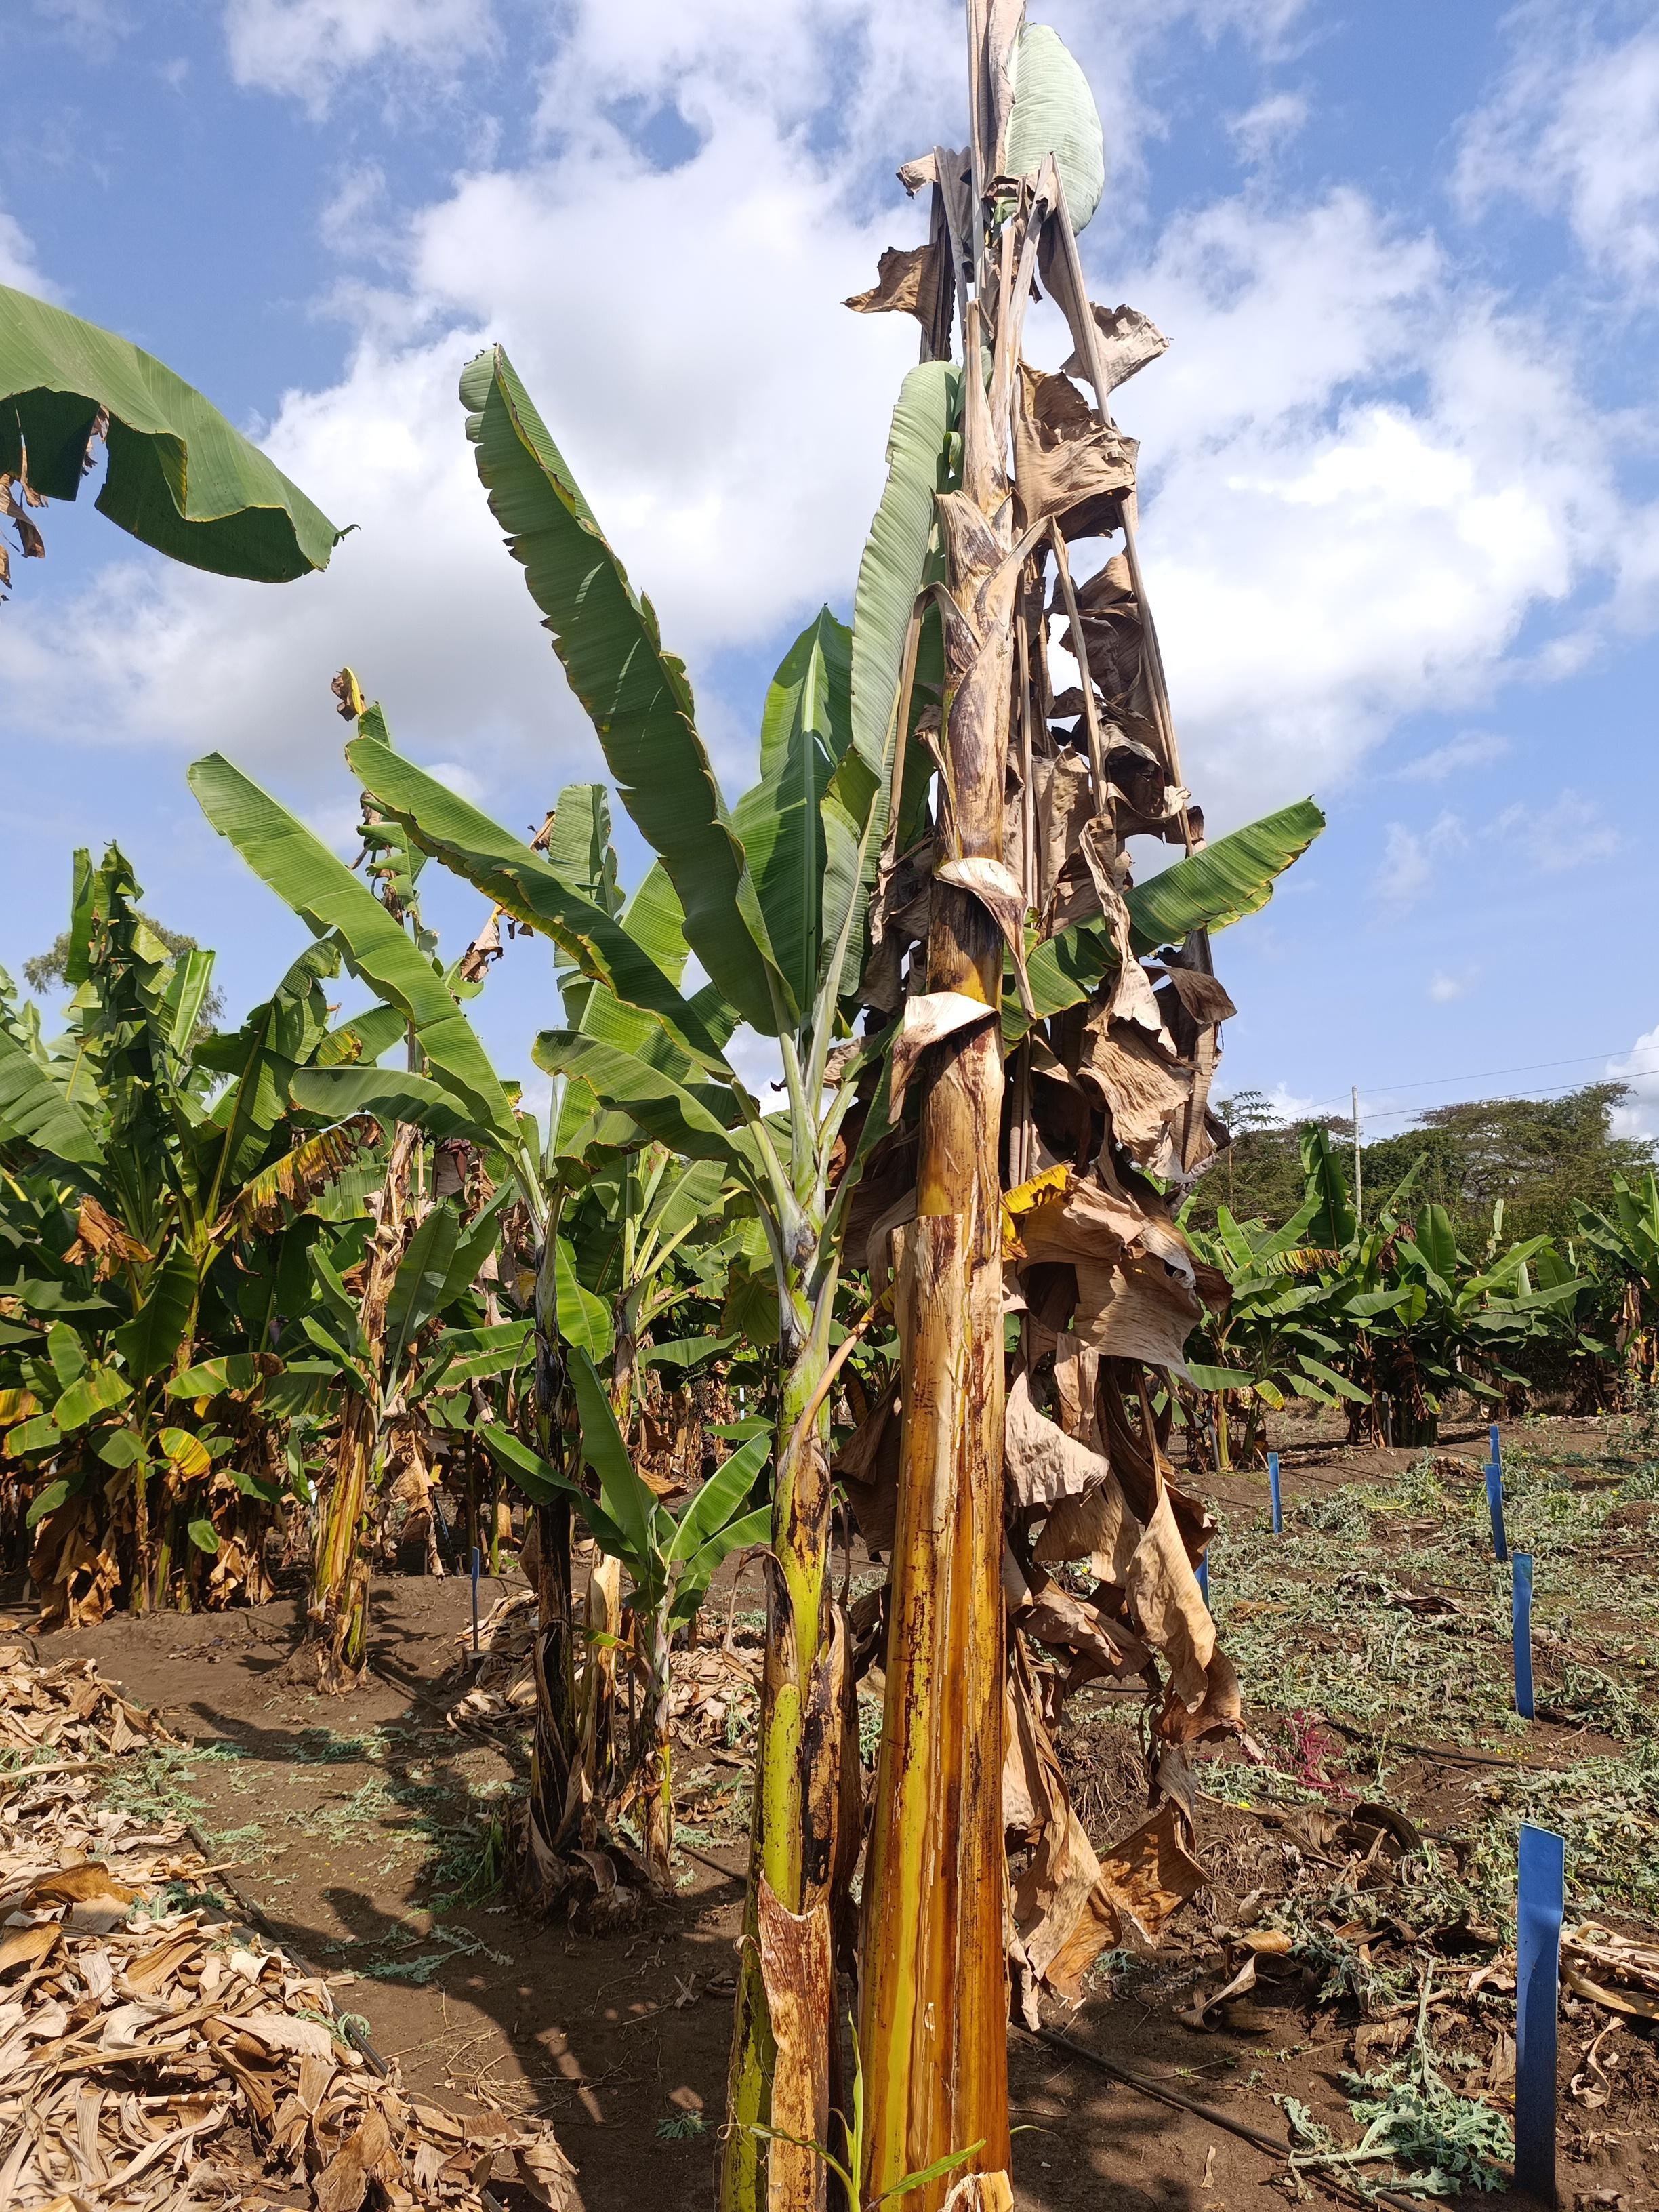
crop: banana
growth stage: vegetative
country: Tanzania
